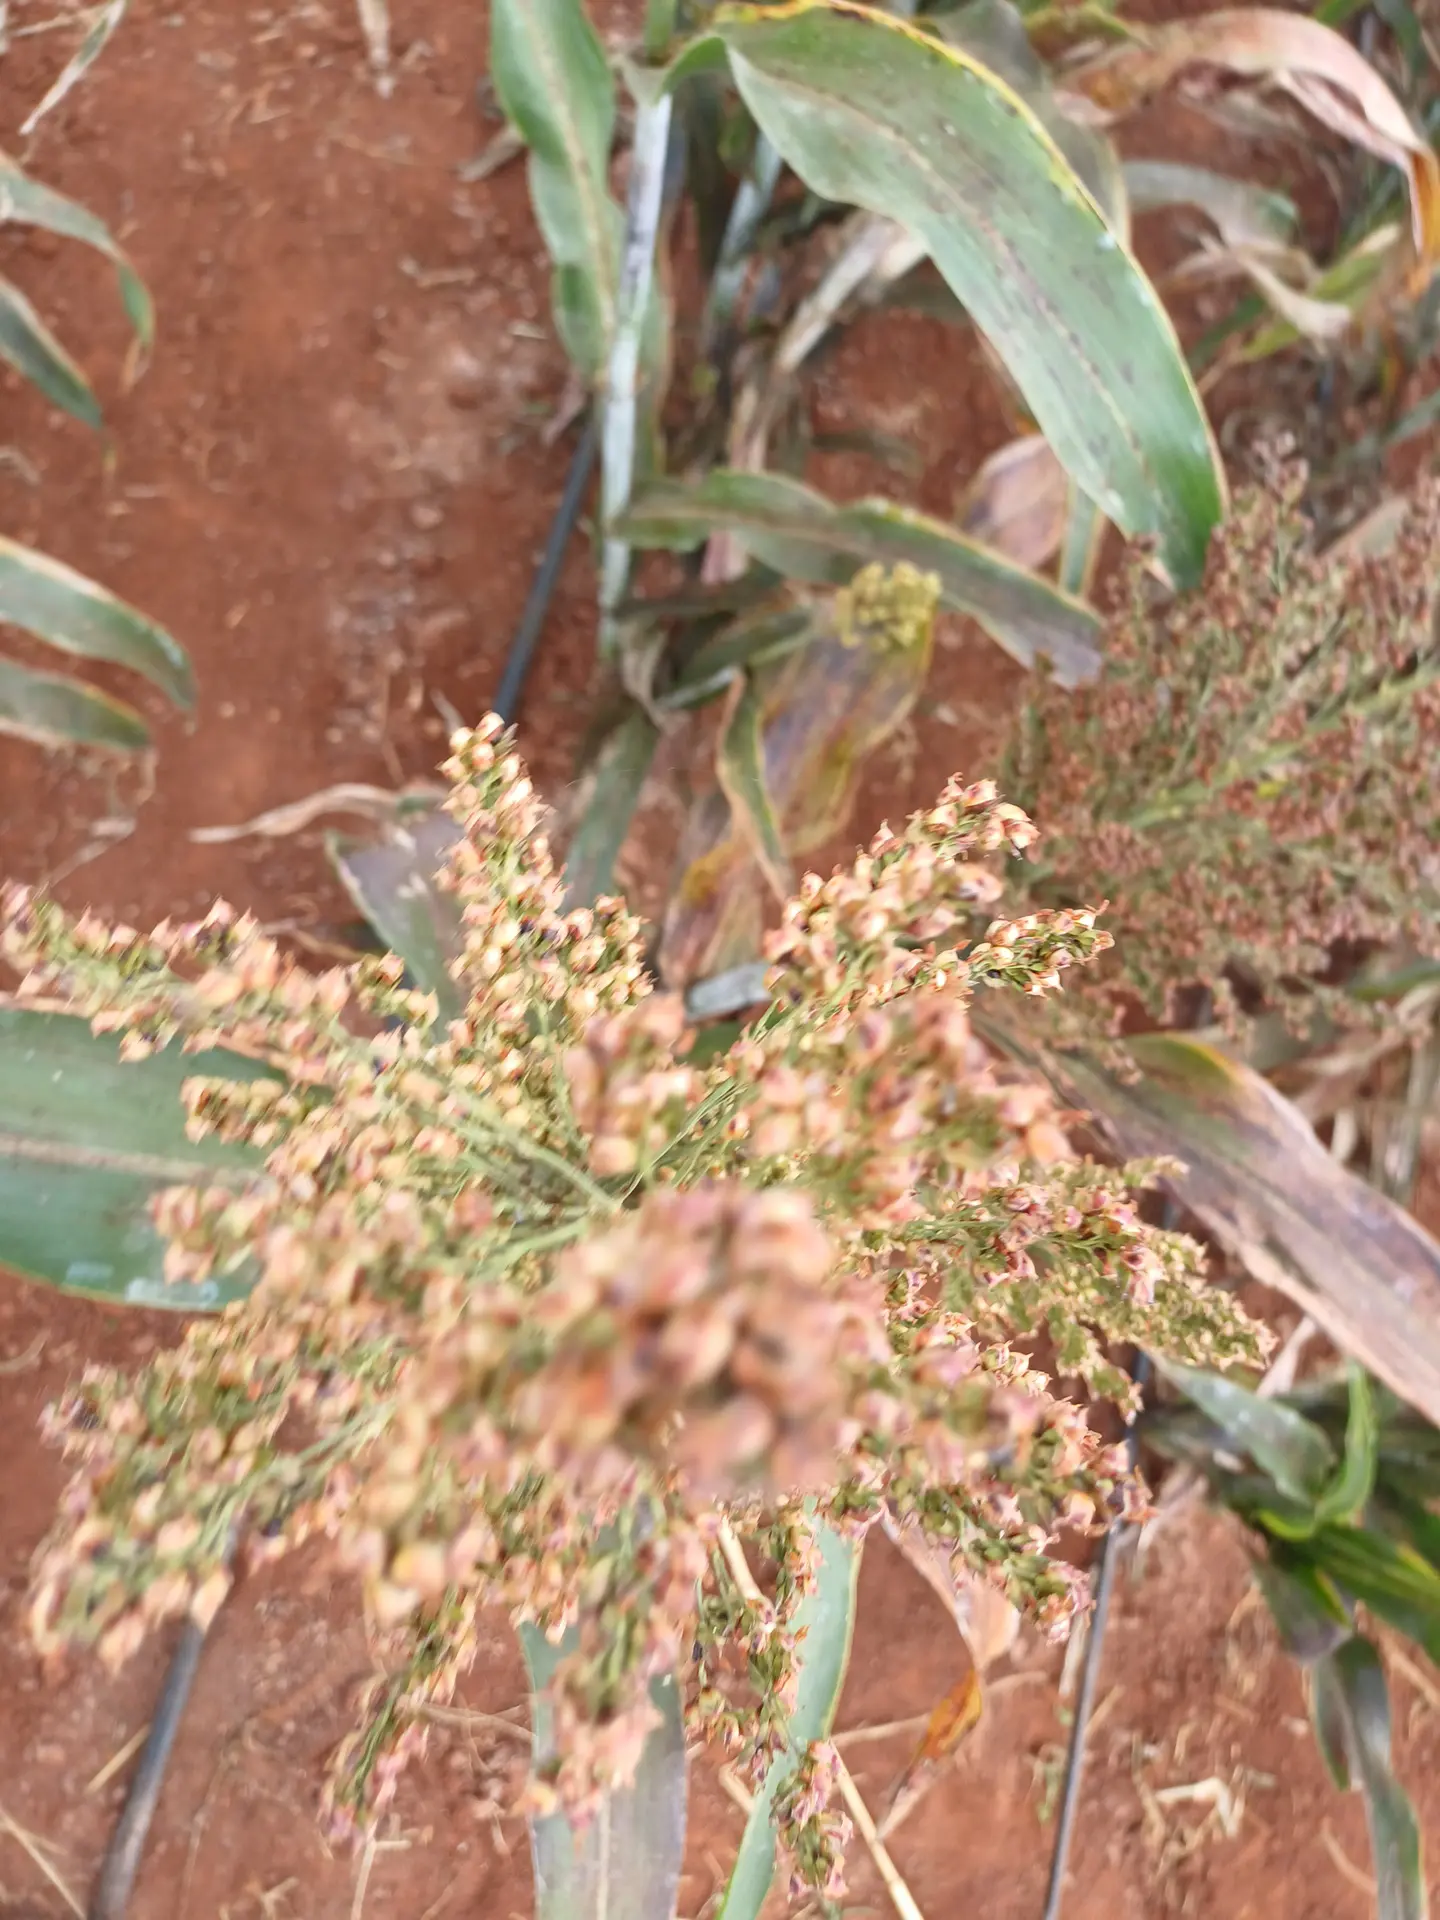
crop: sorghum
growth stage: filling grain
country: Kenya
